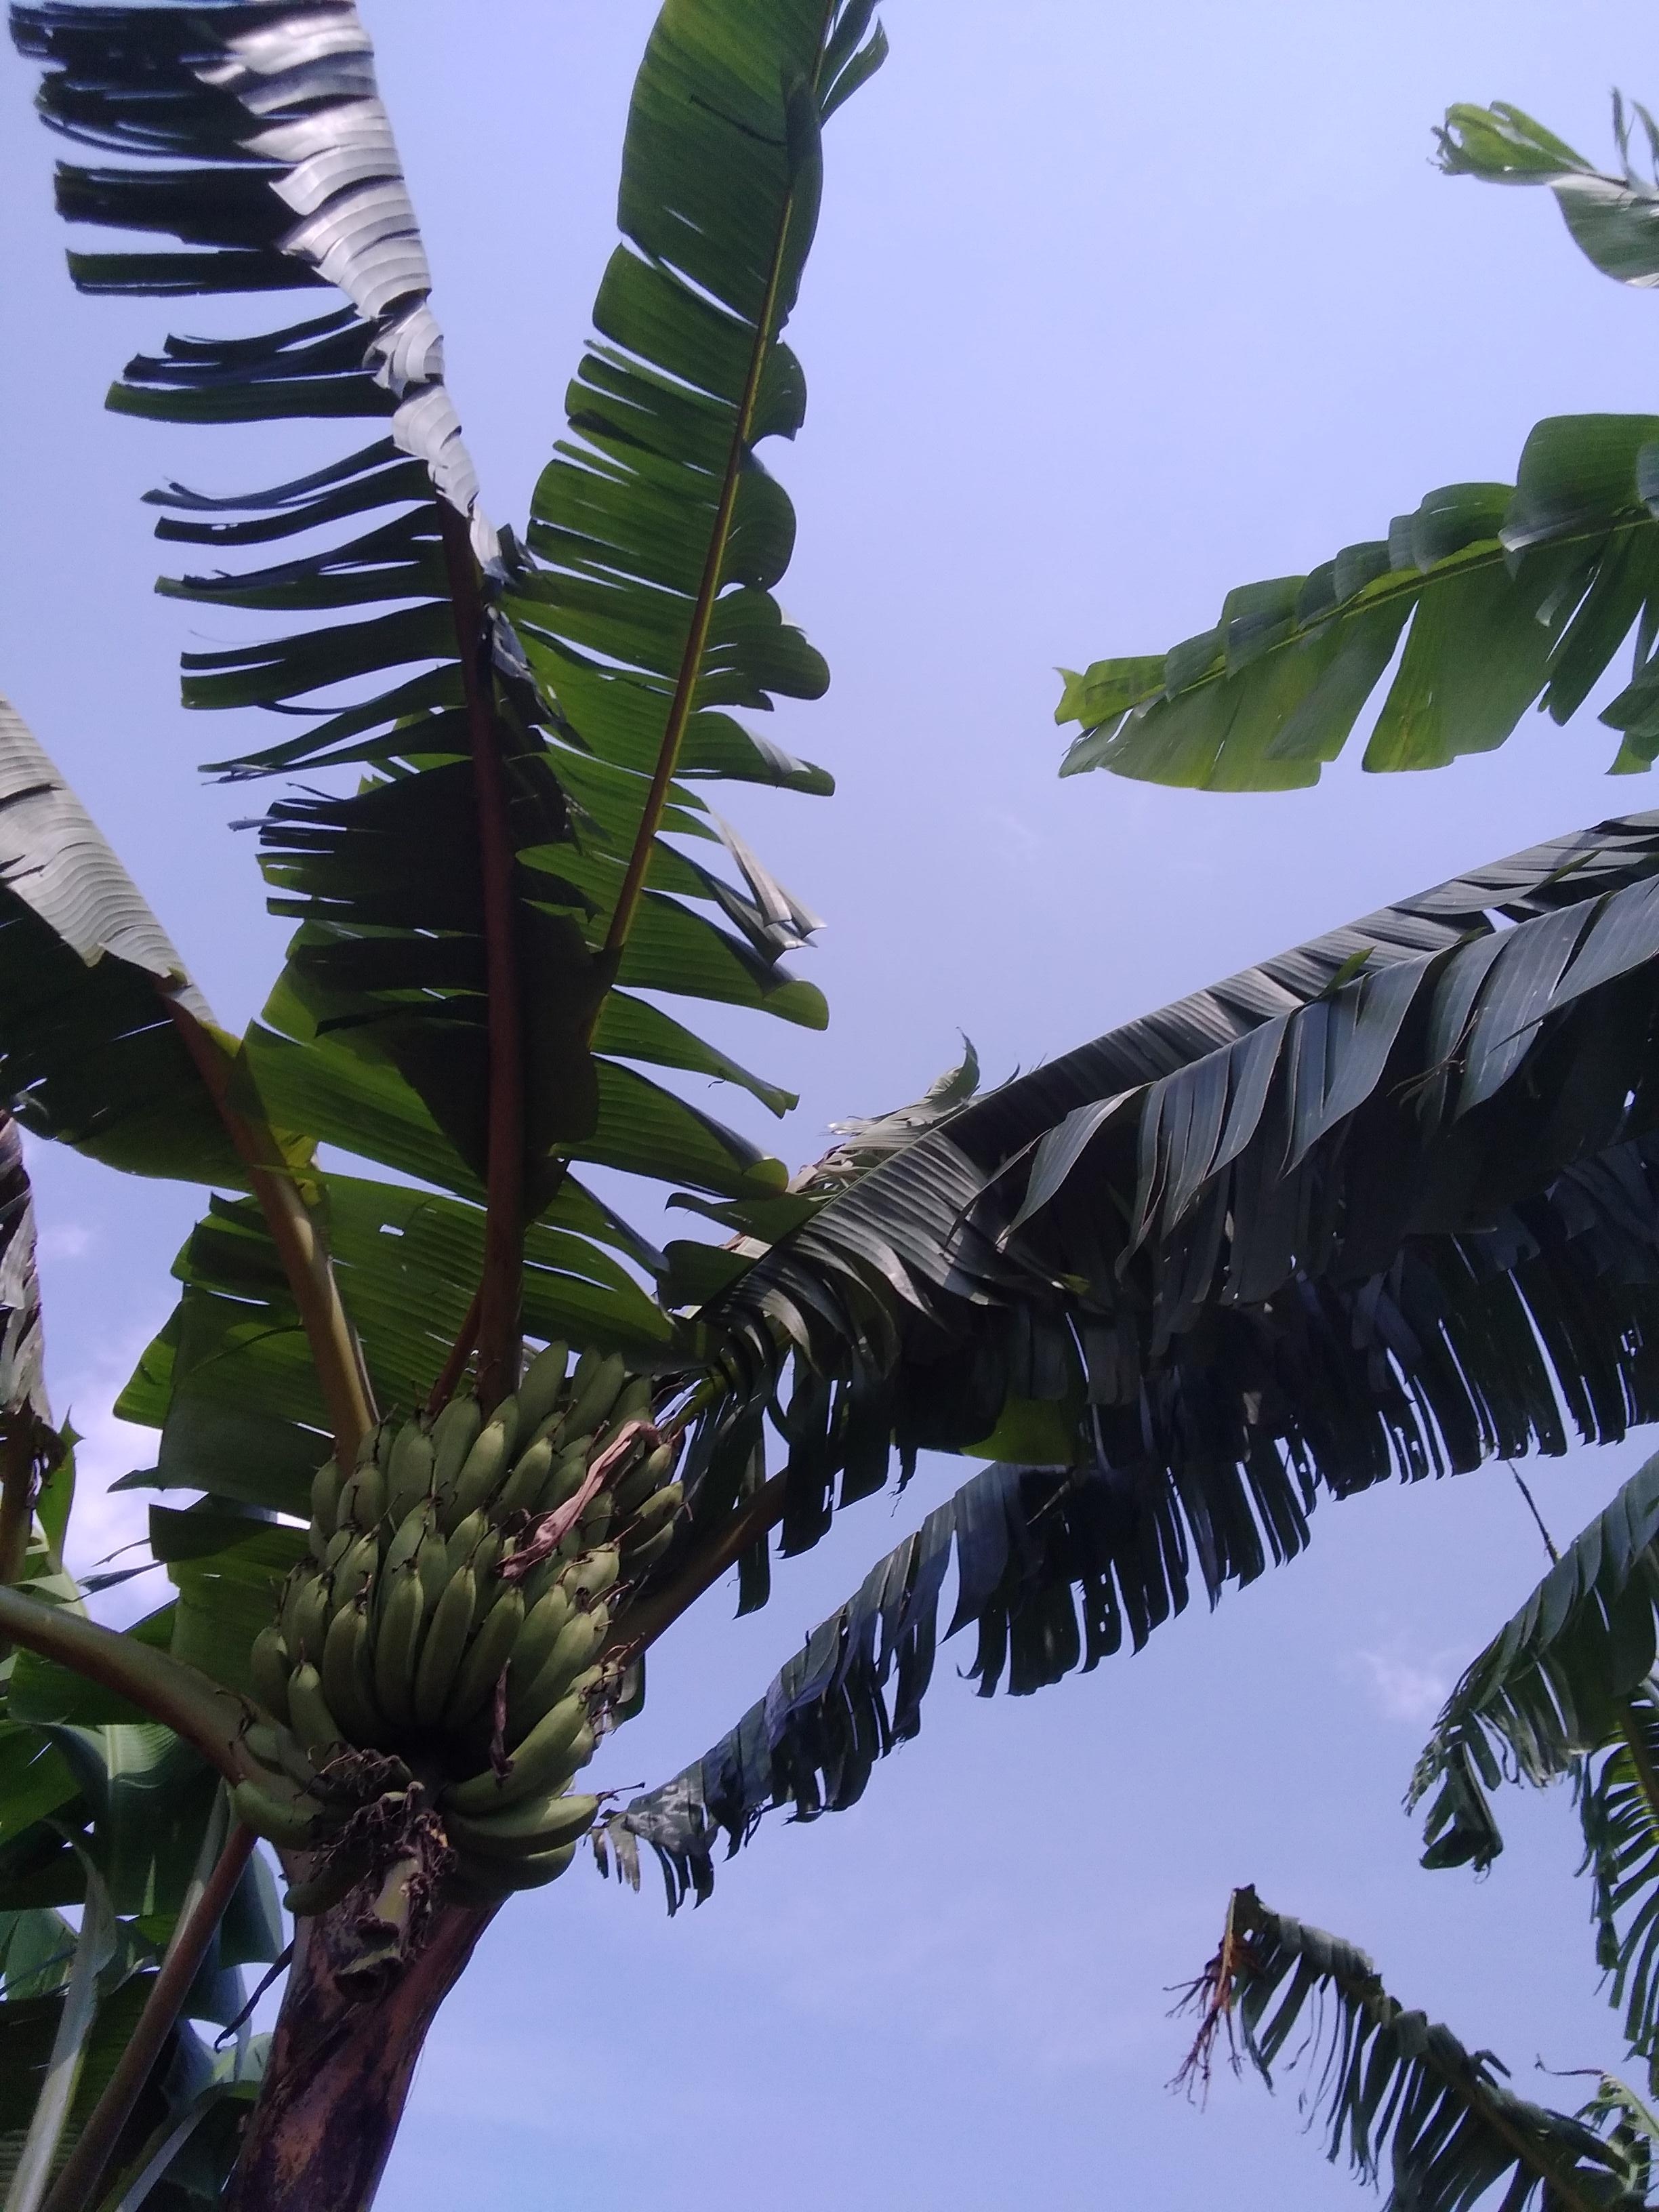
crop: banana
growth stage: development fruit
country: Uganda
